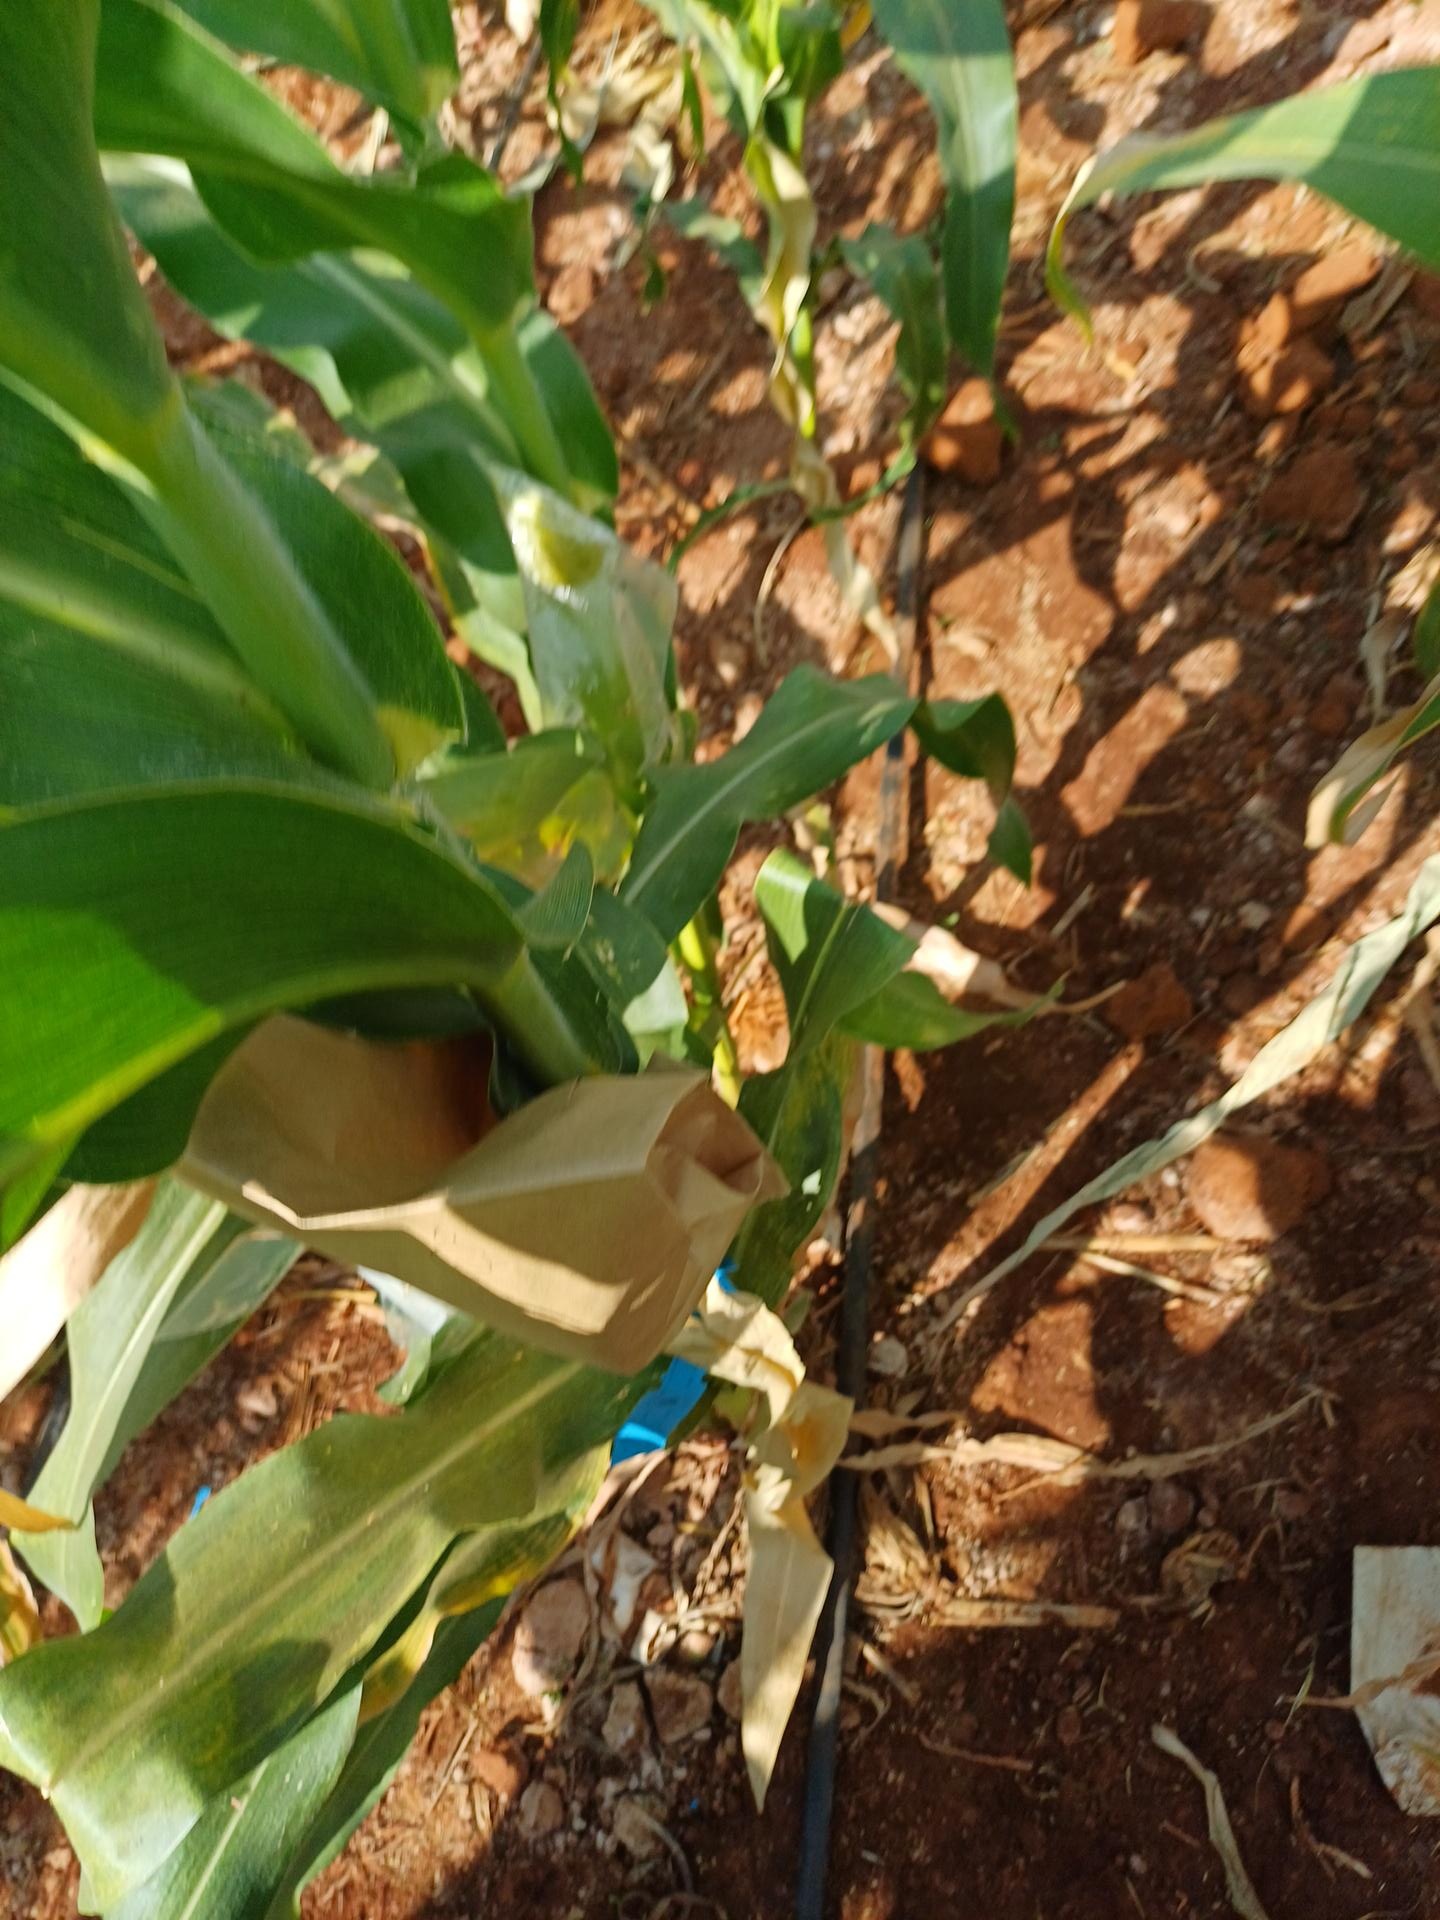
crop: maize
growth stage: flowering
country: Kenya
